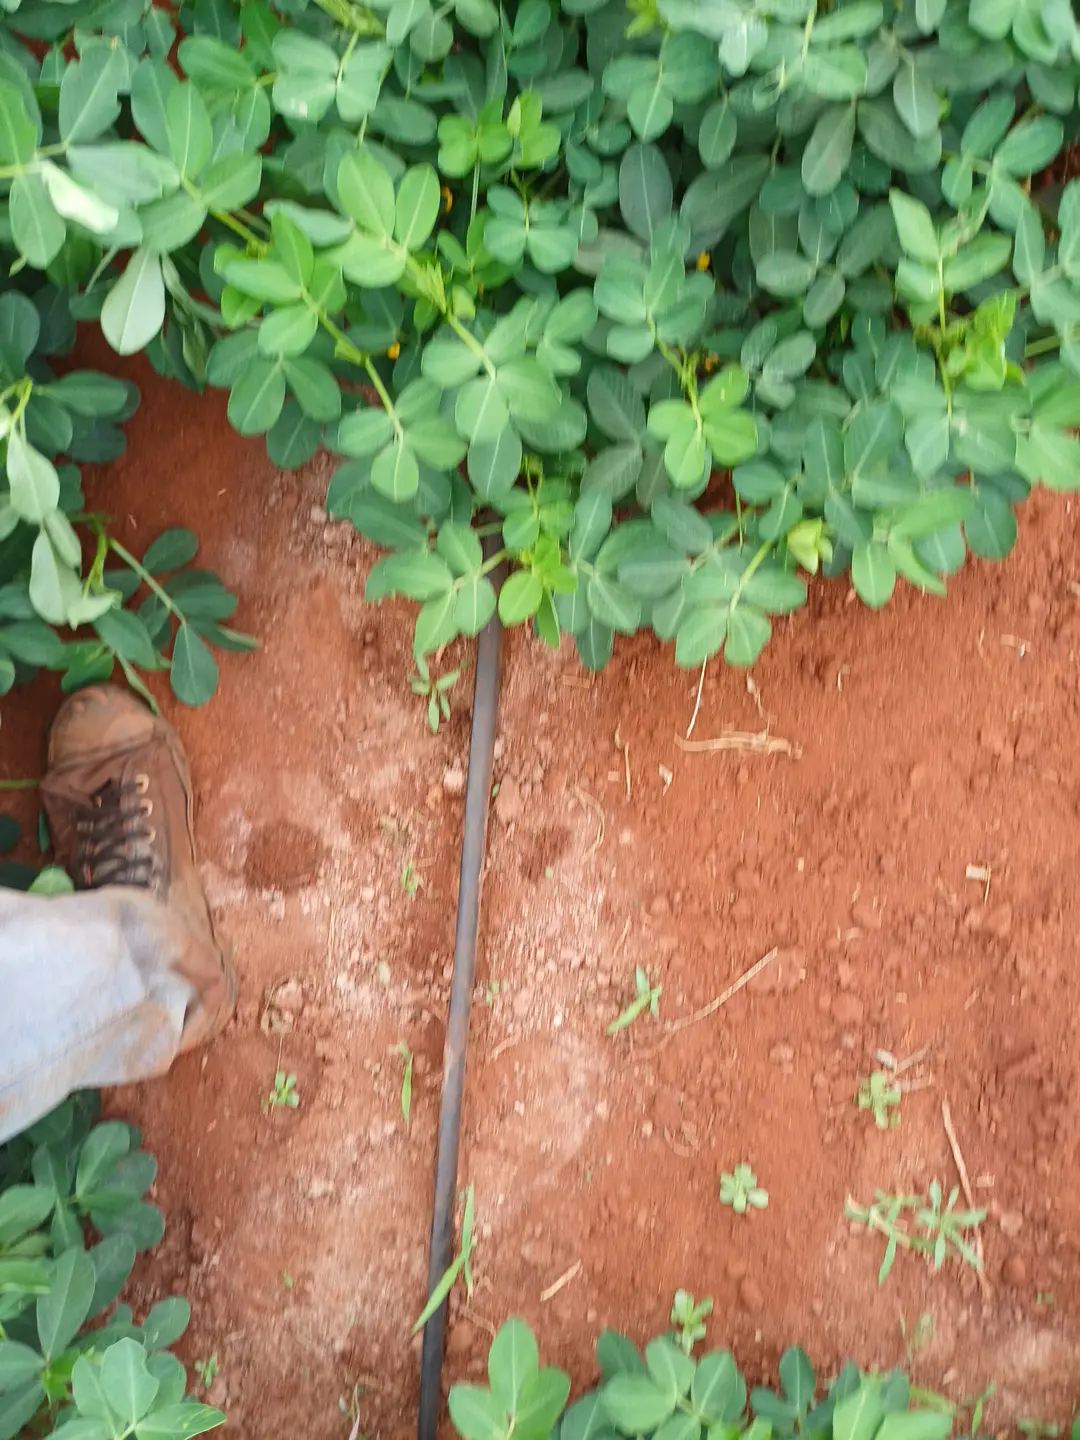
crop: groundnut
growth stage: flowering
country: Kenya
